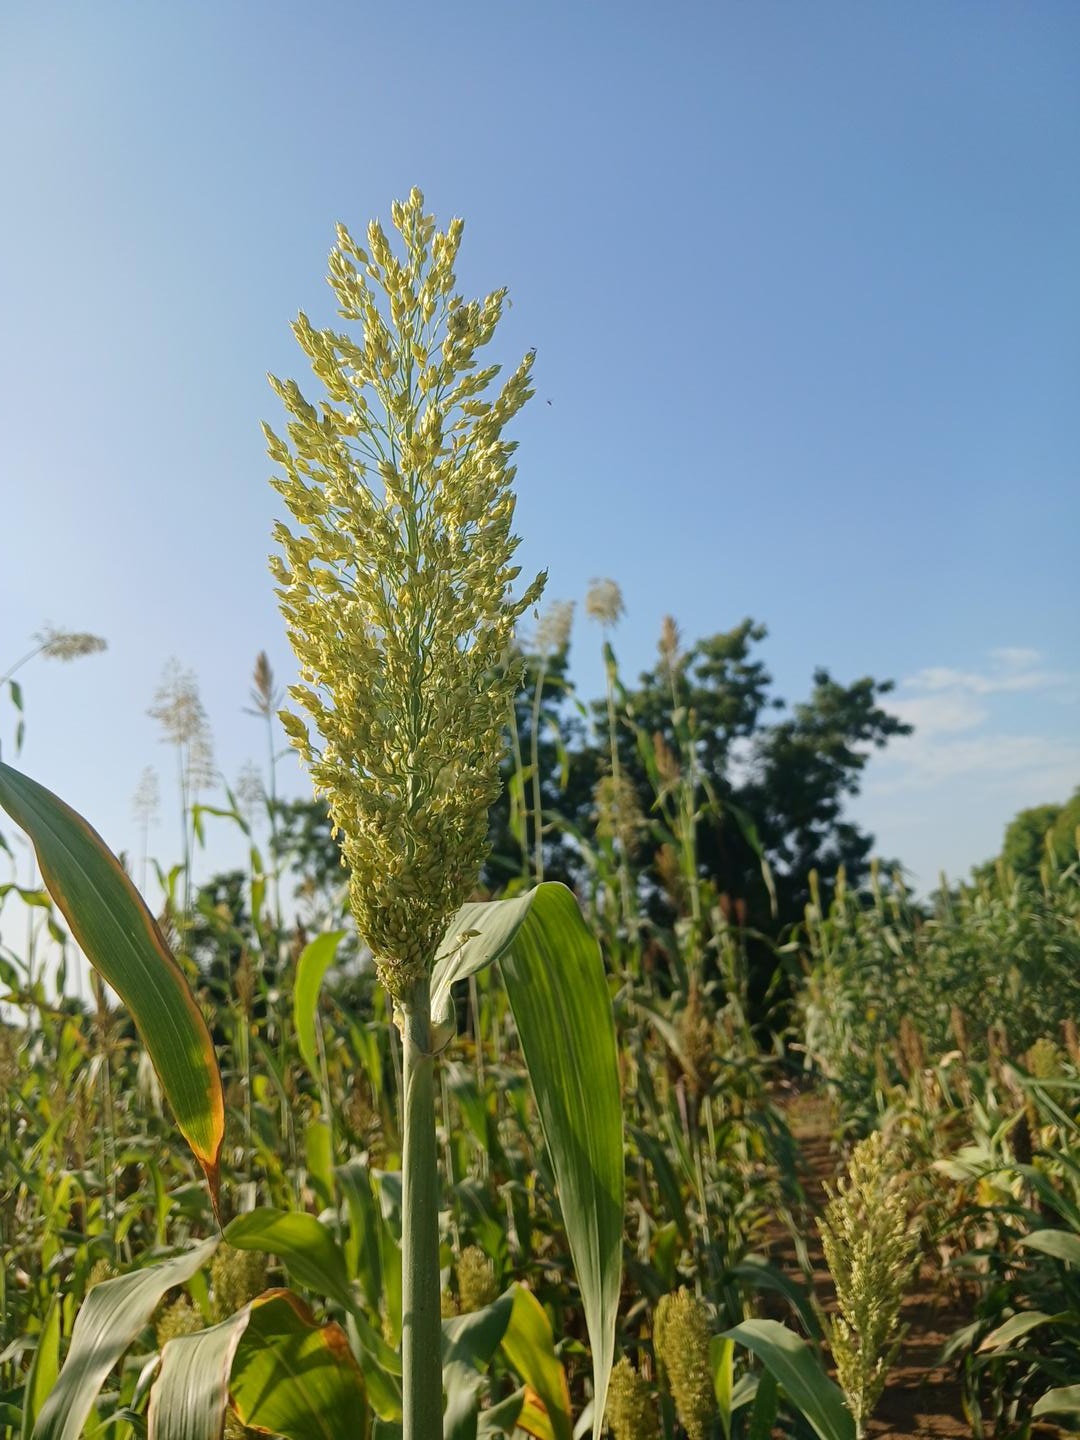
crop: sorghum
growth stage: flowering
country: Senegal
